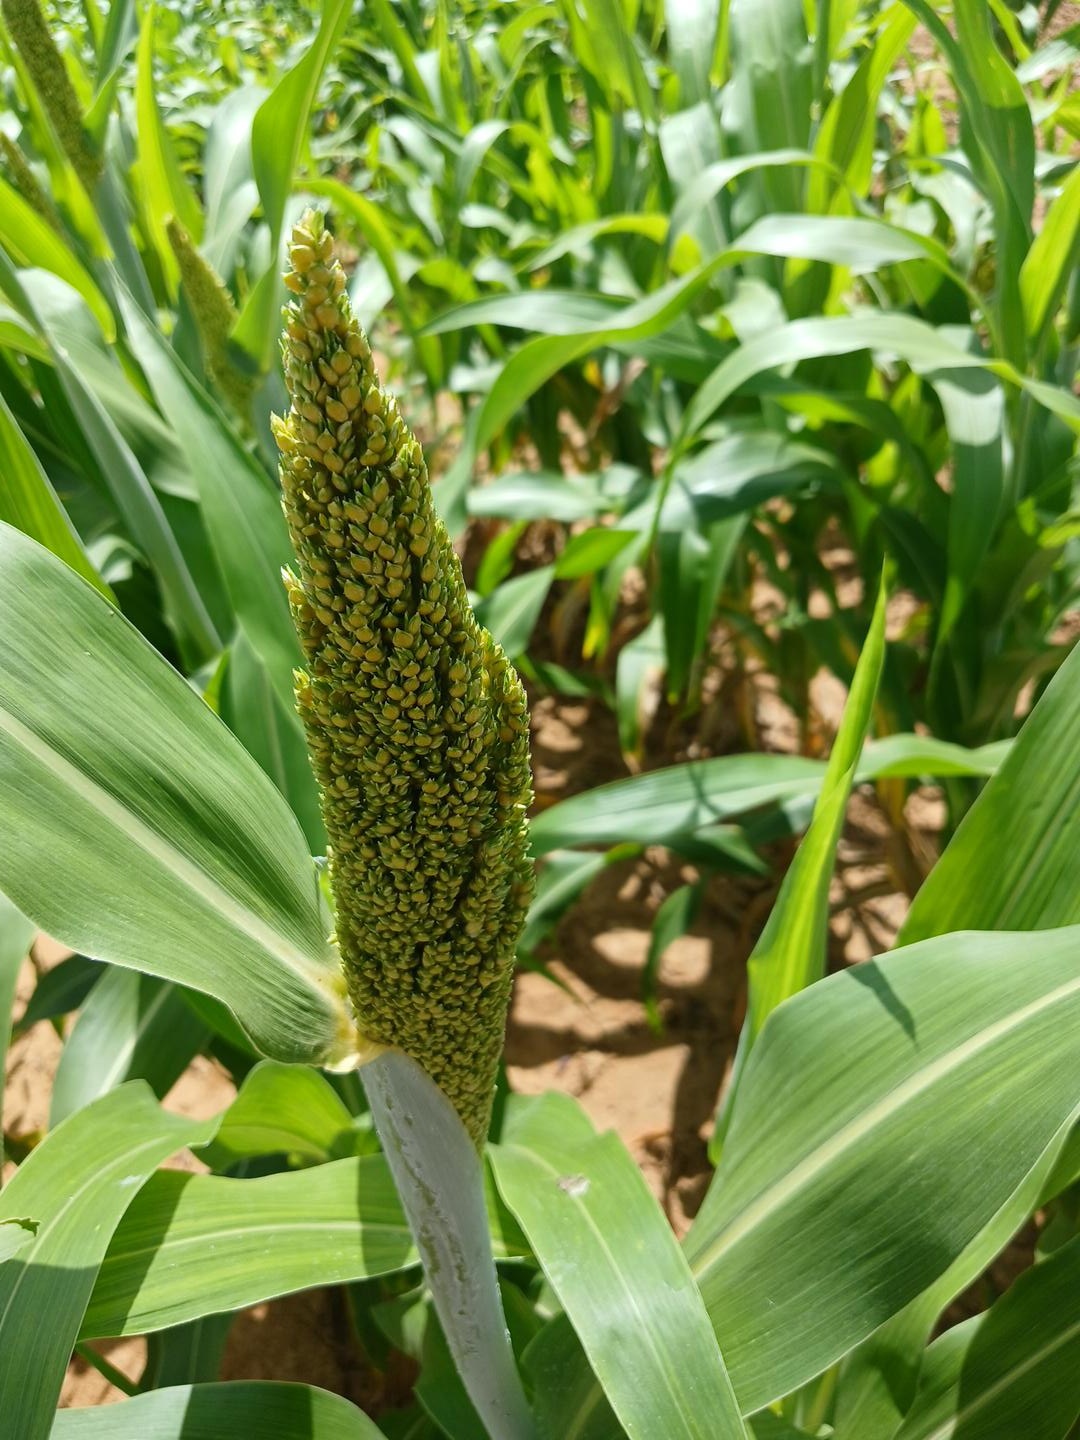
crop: sorghum
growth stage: heading tuber
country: Senegal
